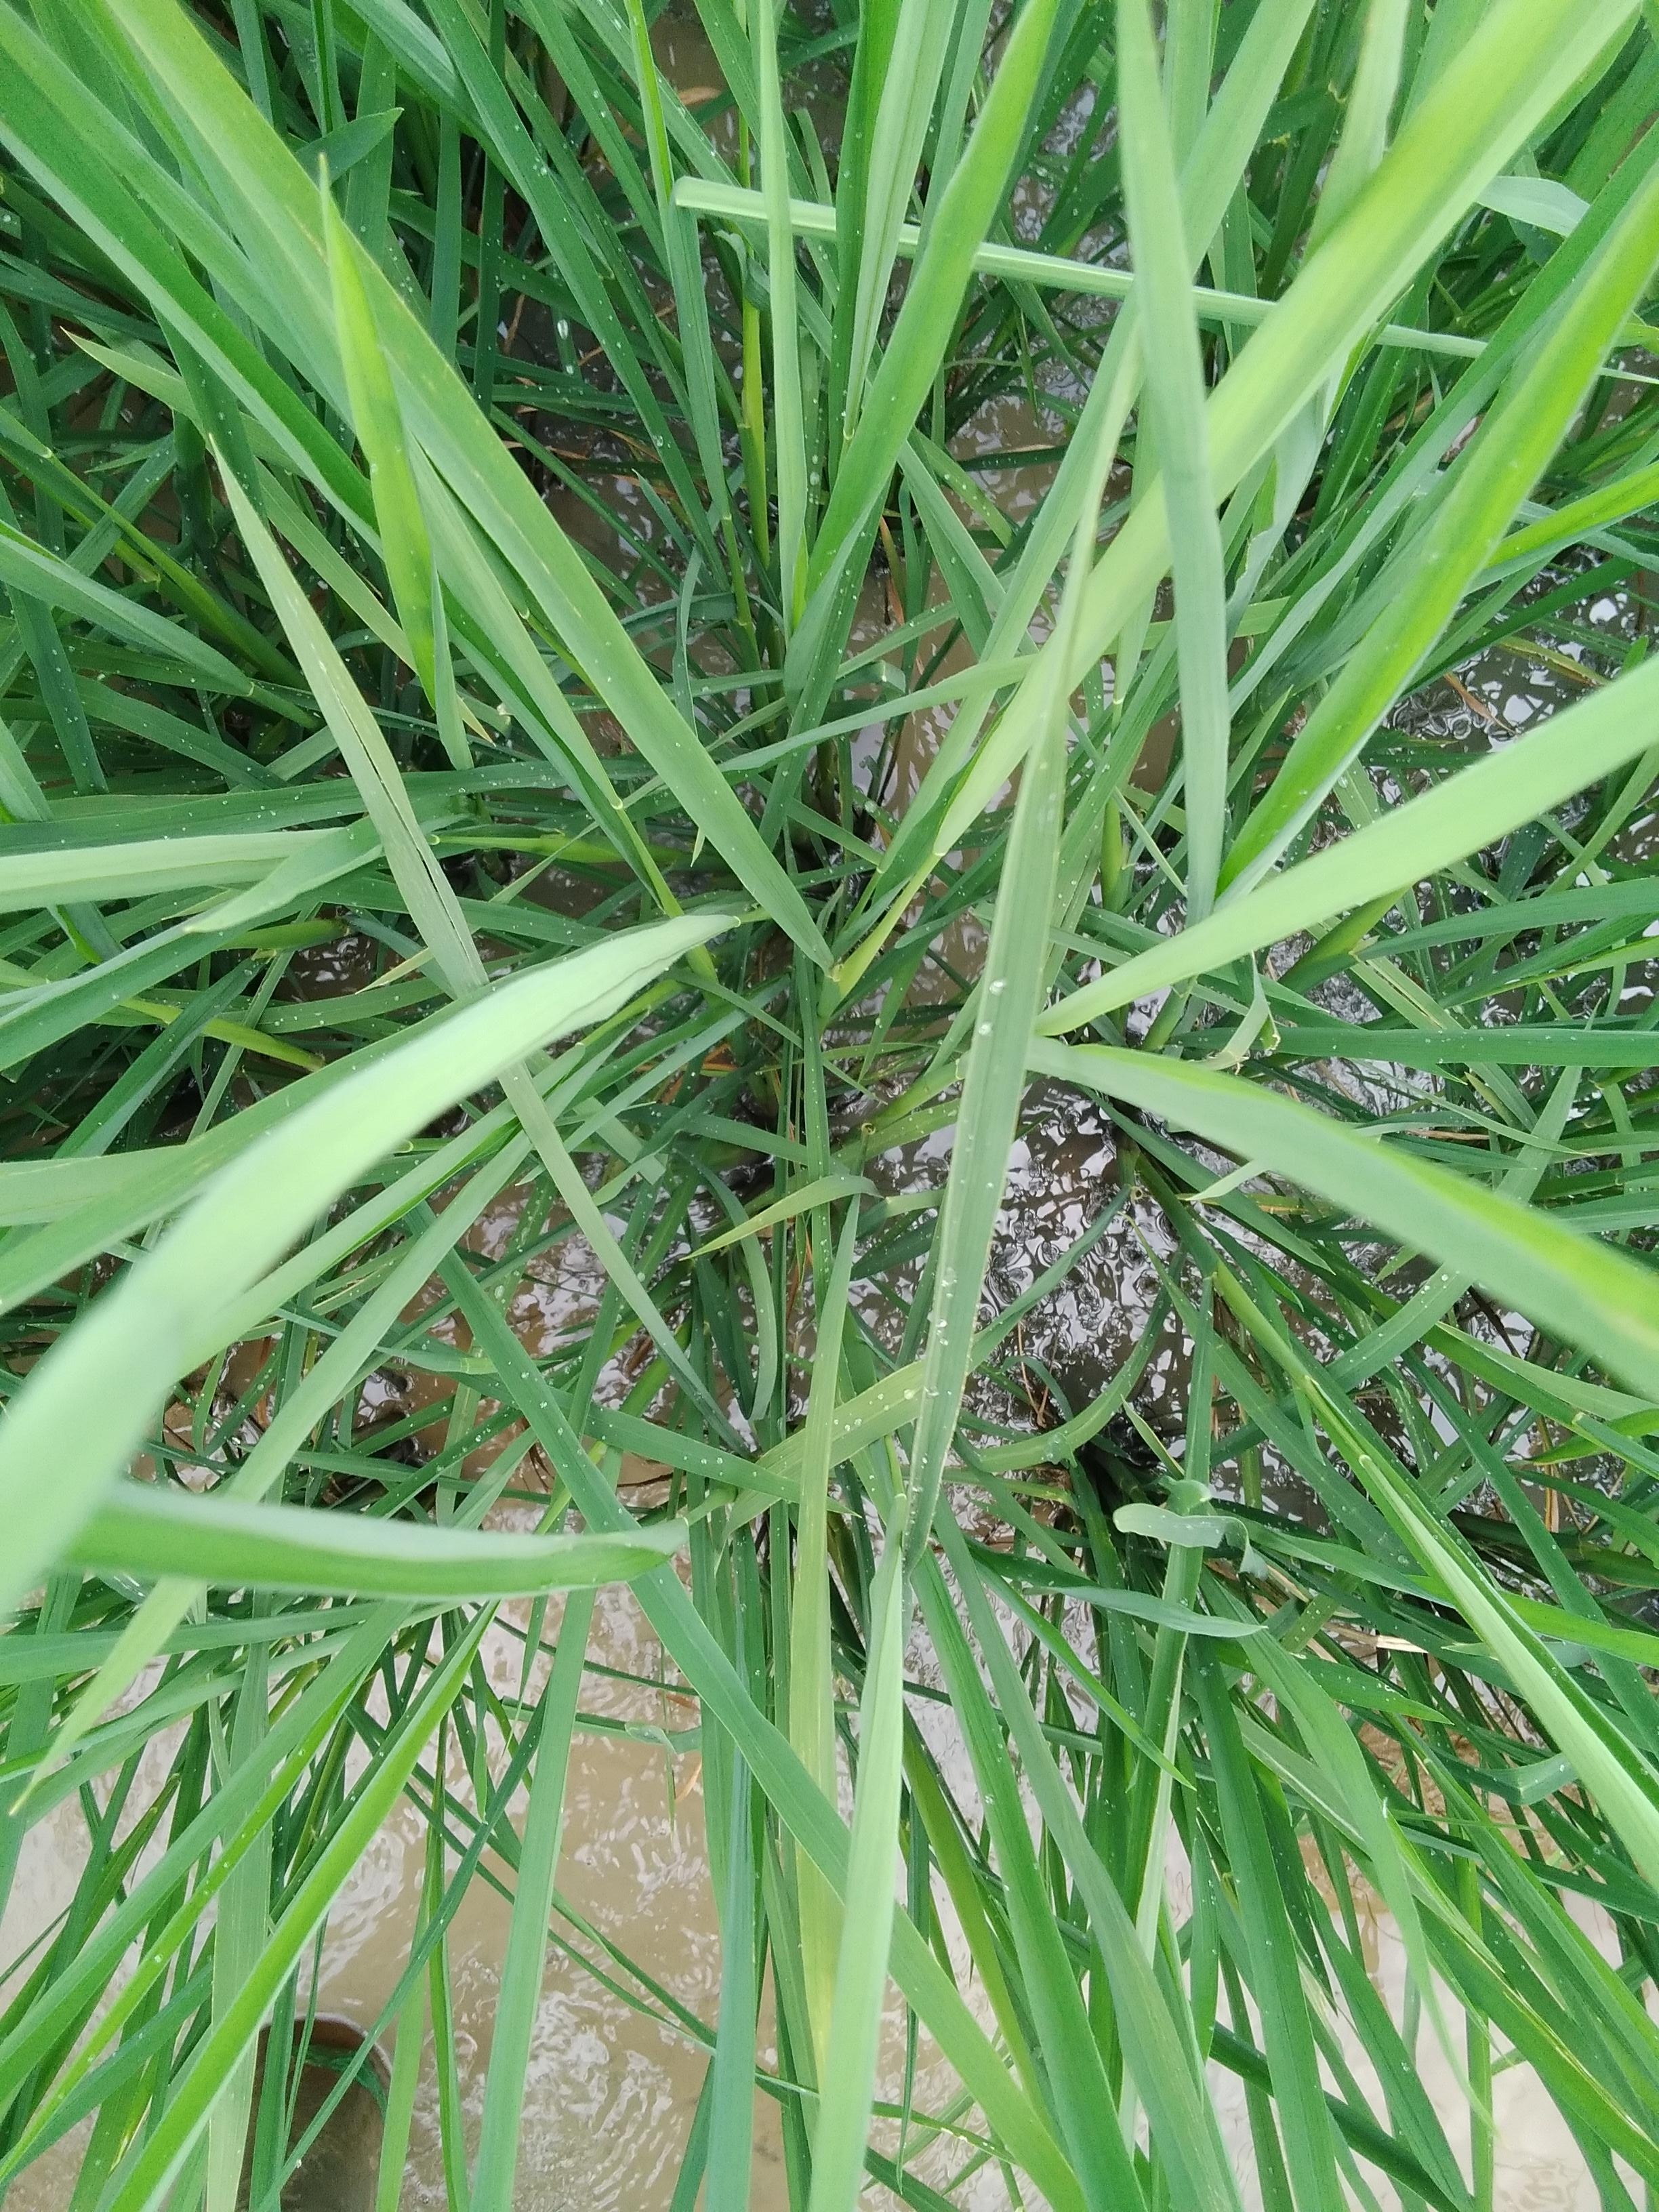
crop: rice
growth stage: booting
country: Nigeria
